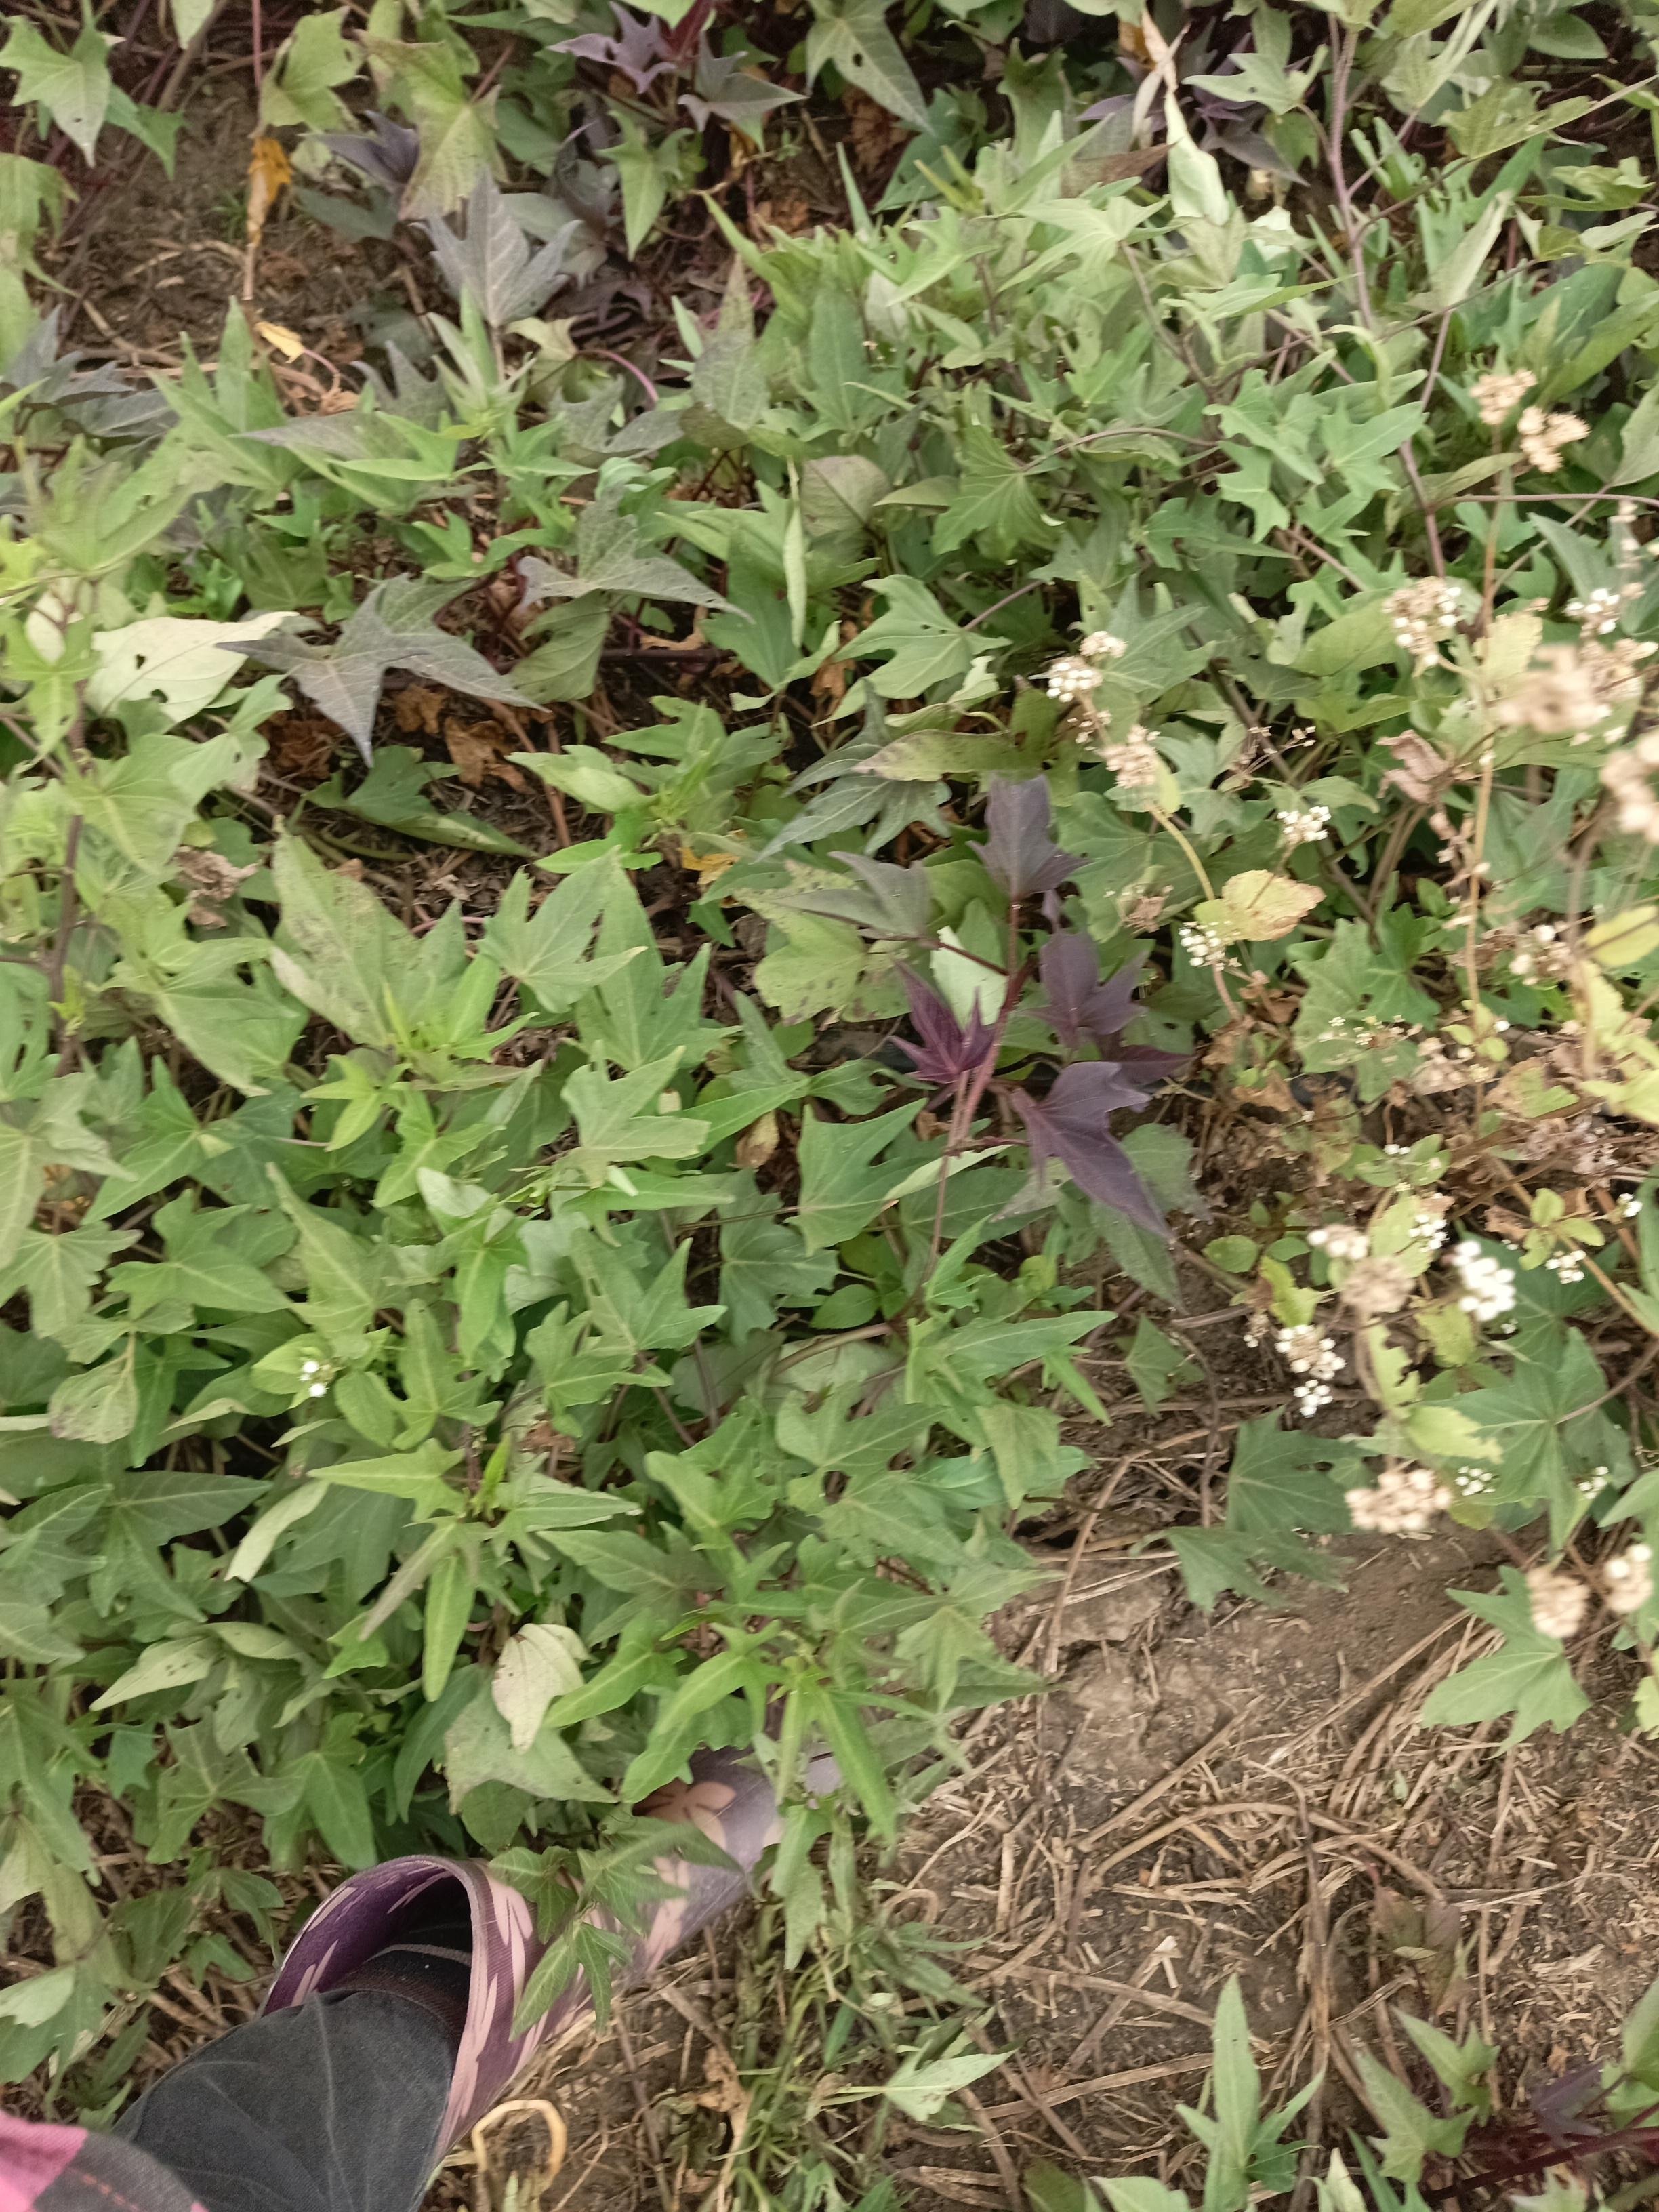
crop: chickpea
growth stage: emergence
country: Tanzania
